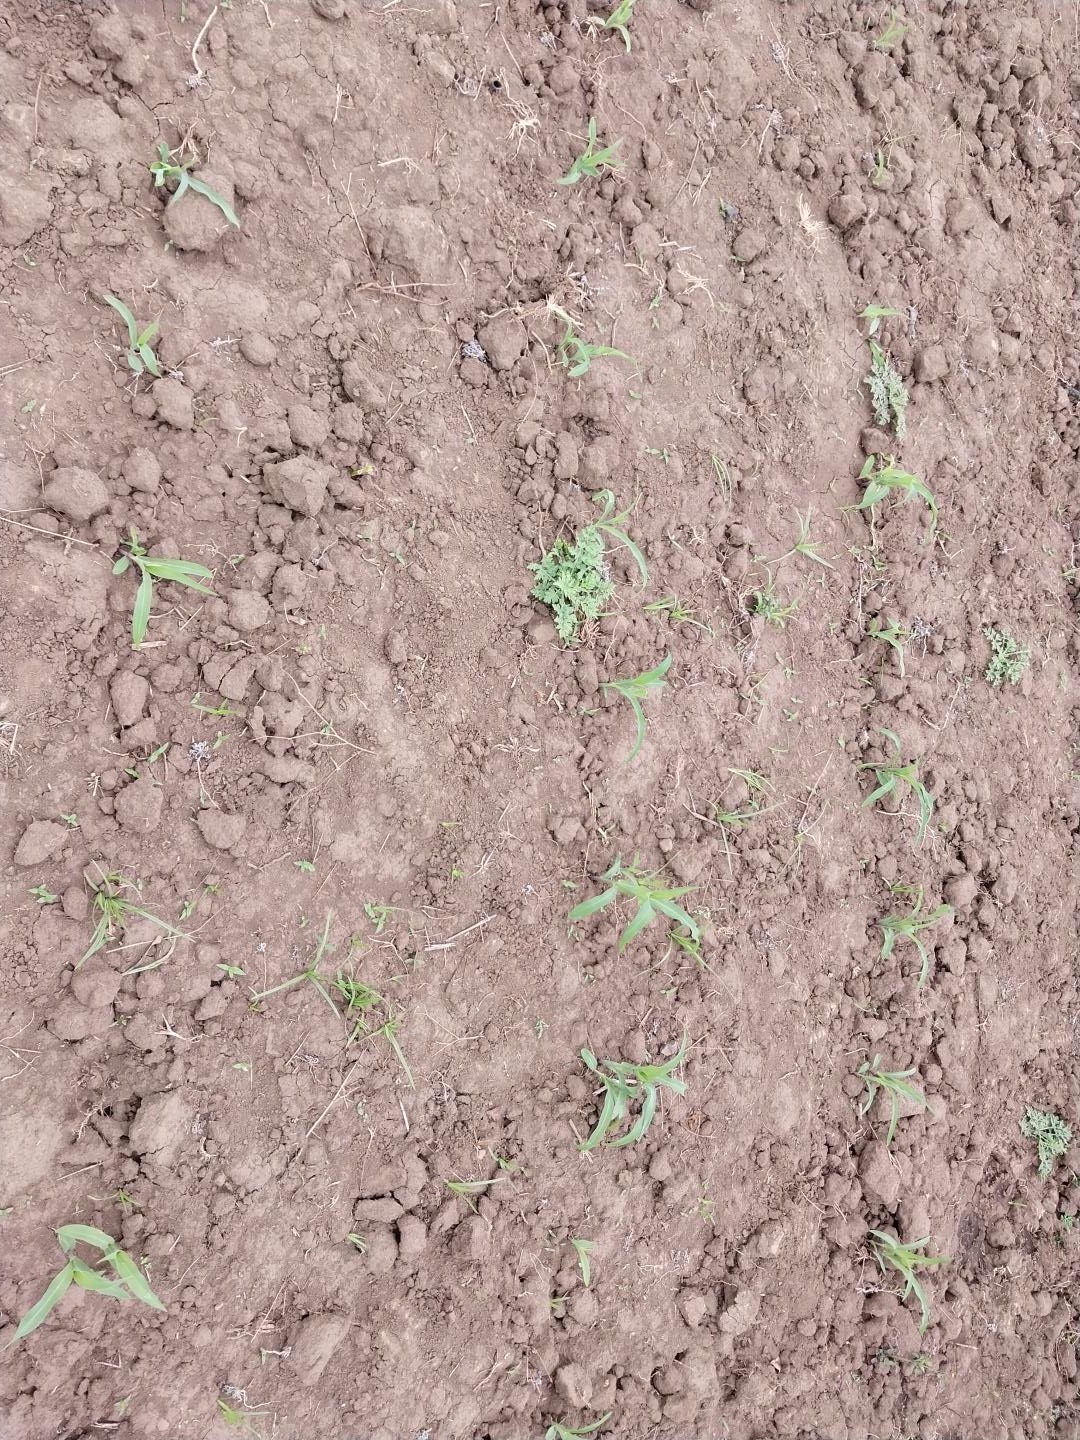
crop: maize
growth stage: emergence
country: Tanzania
